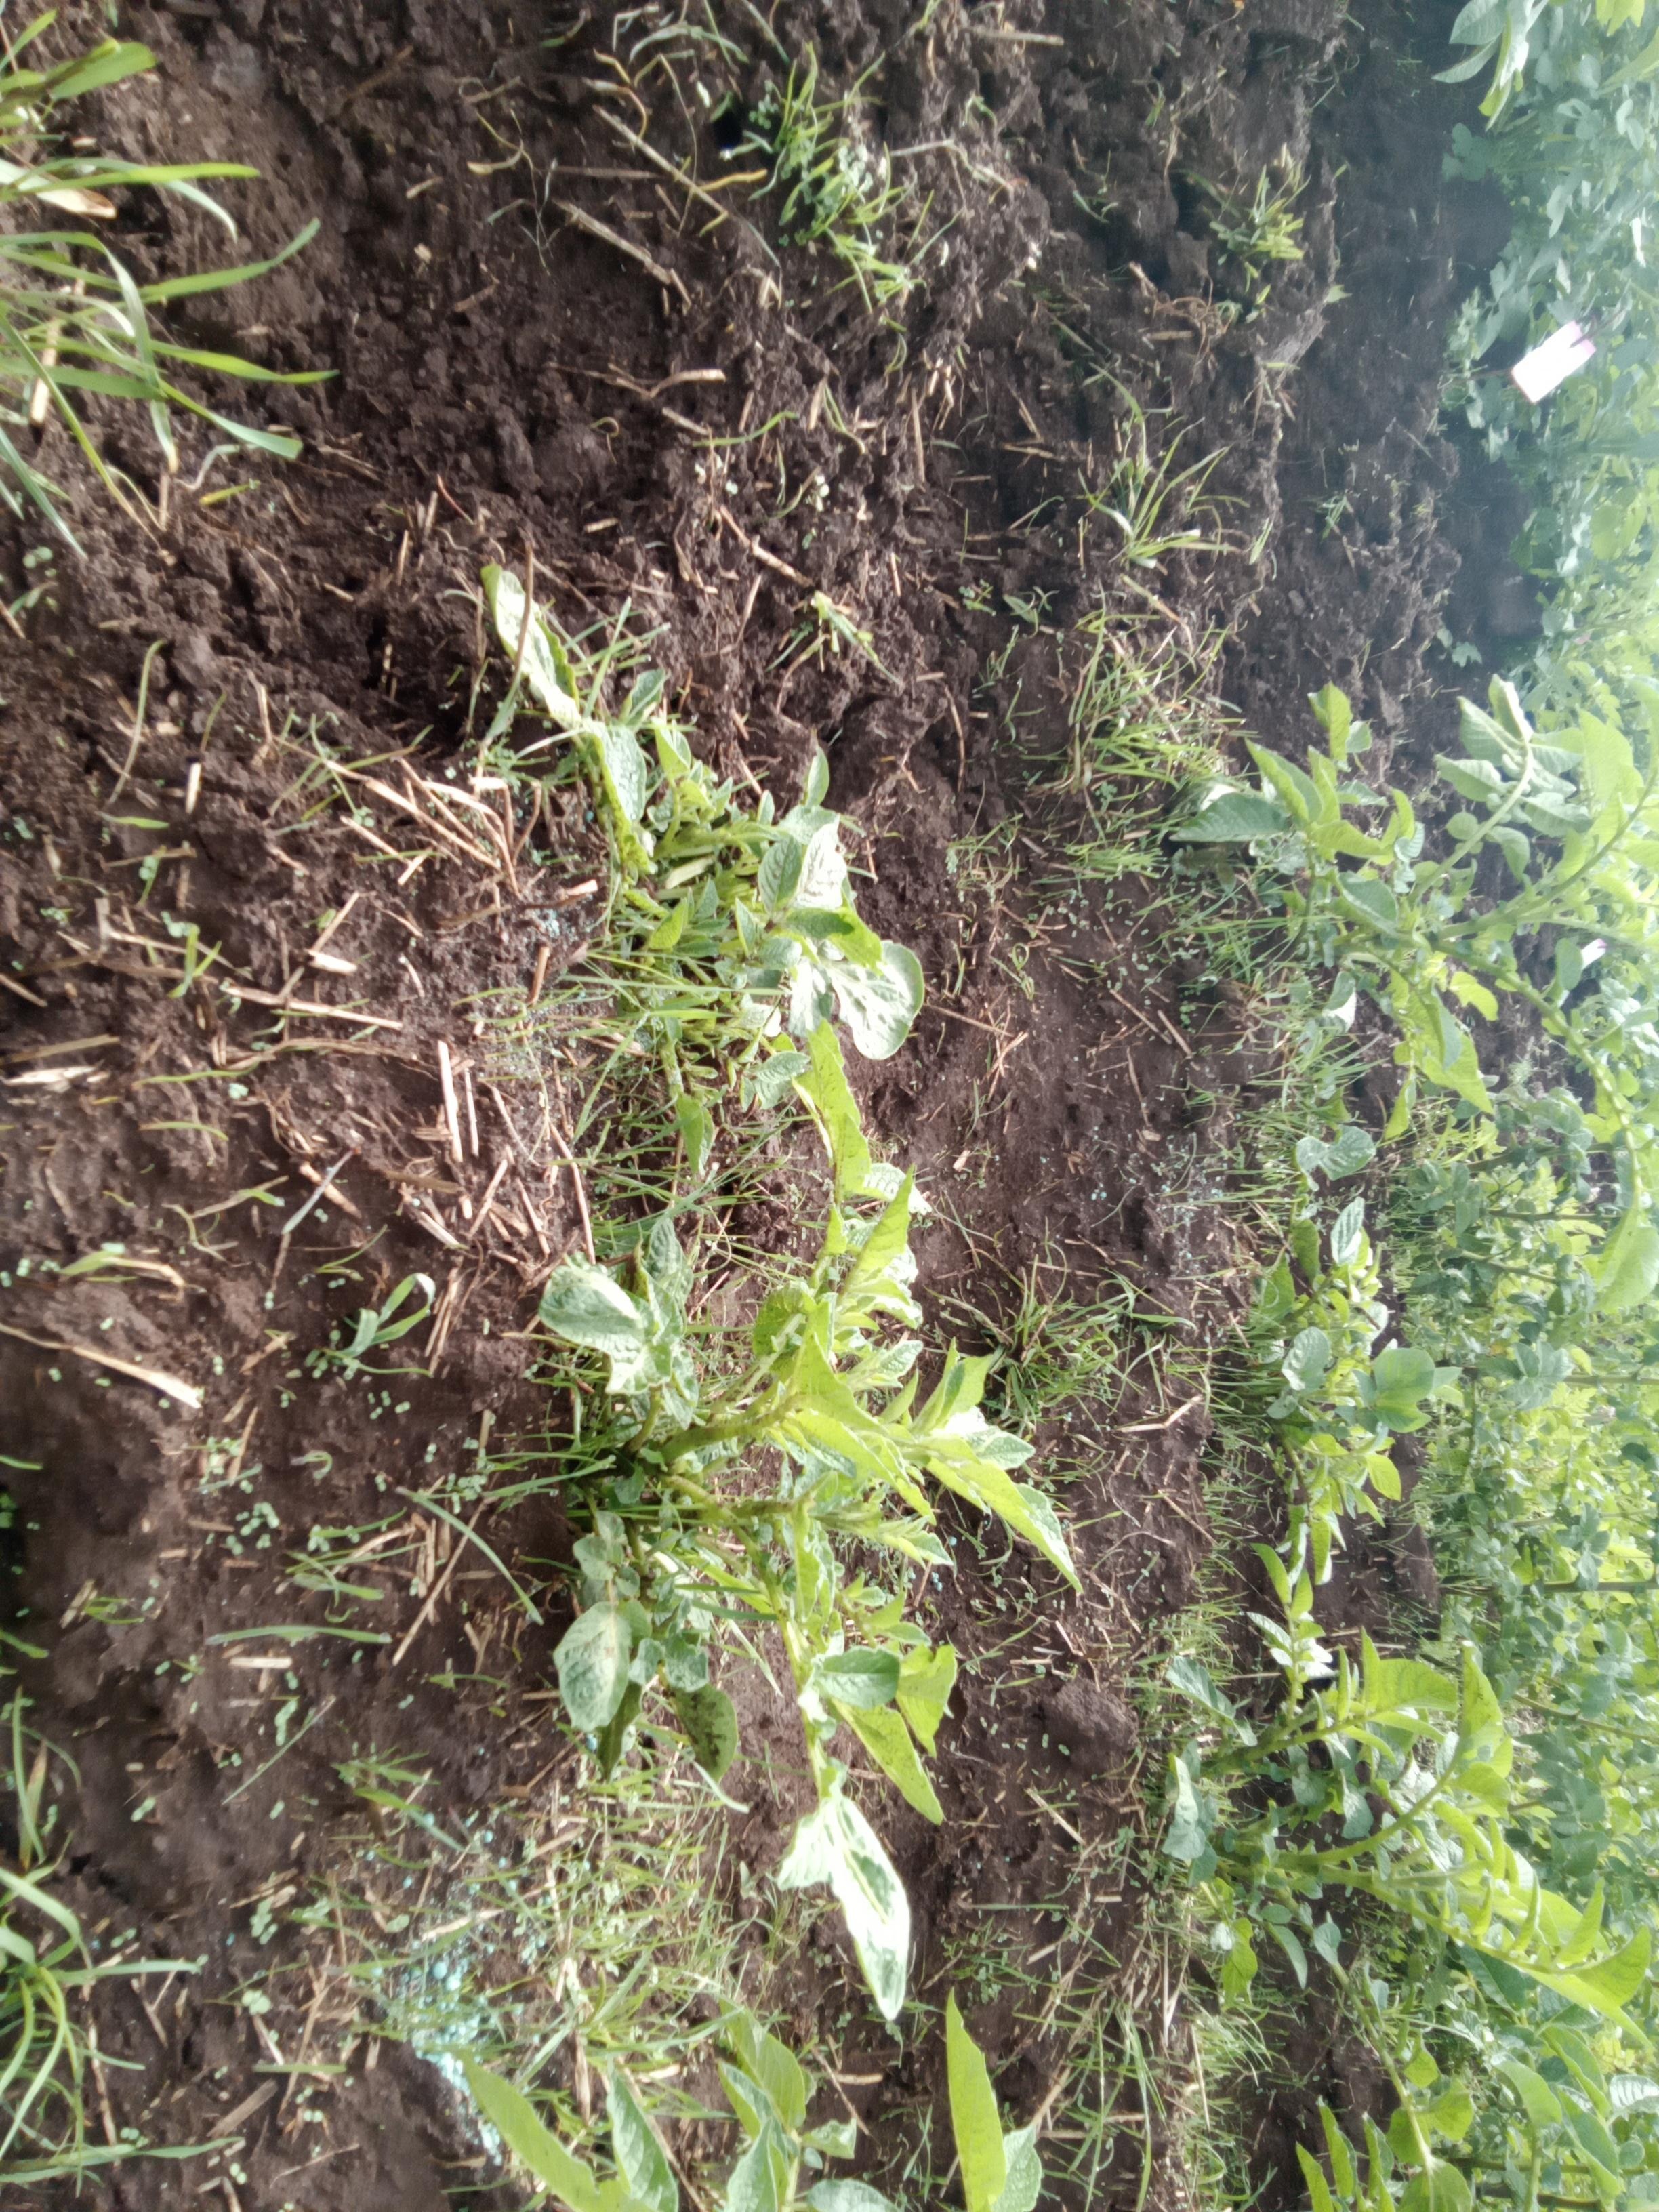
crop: potato
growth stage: vegetative
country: Kenya
